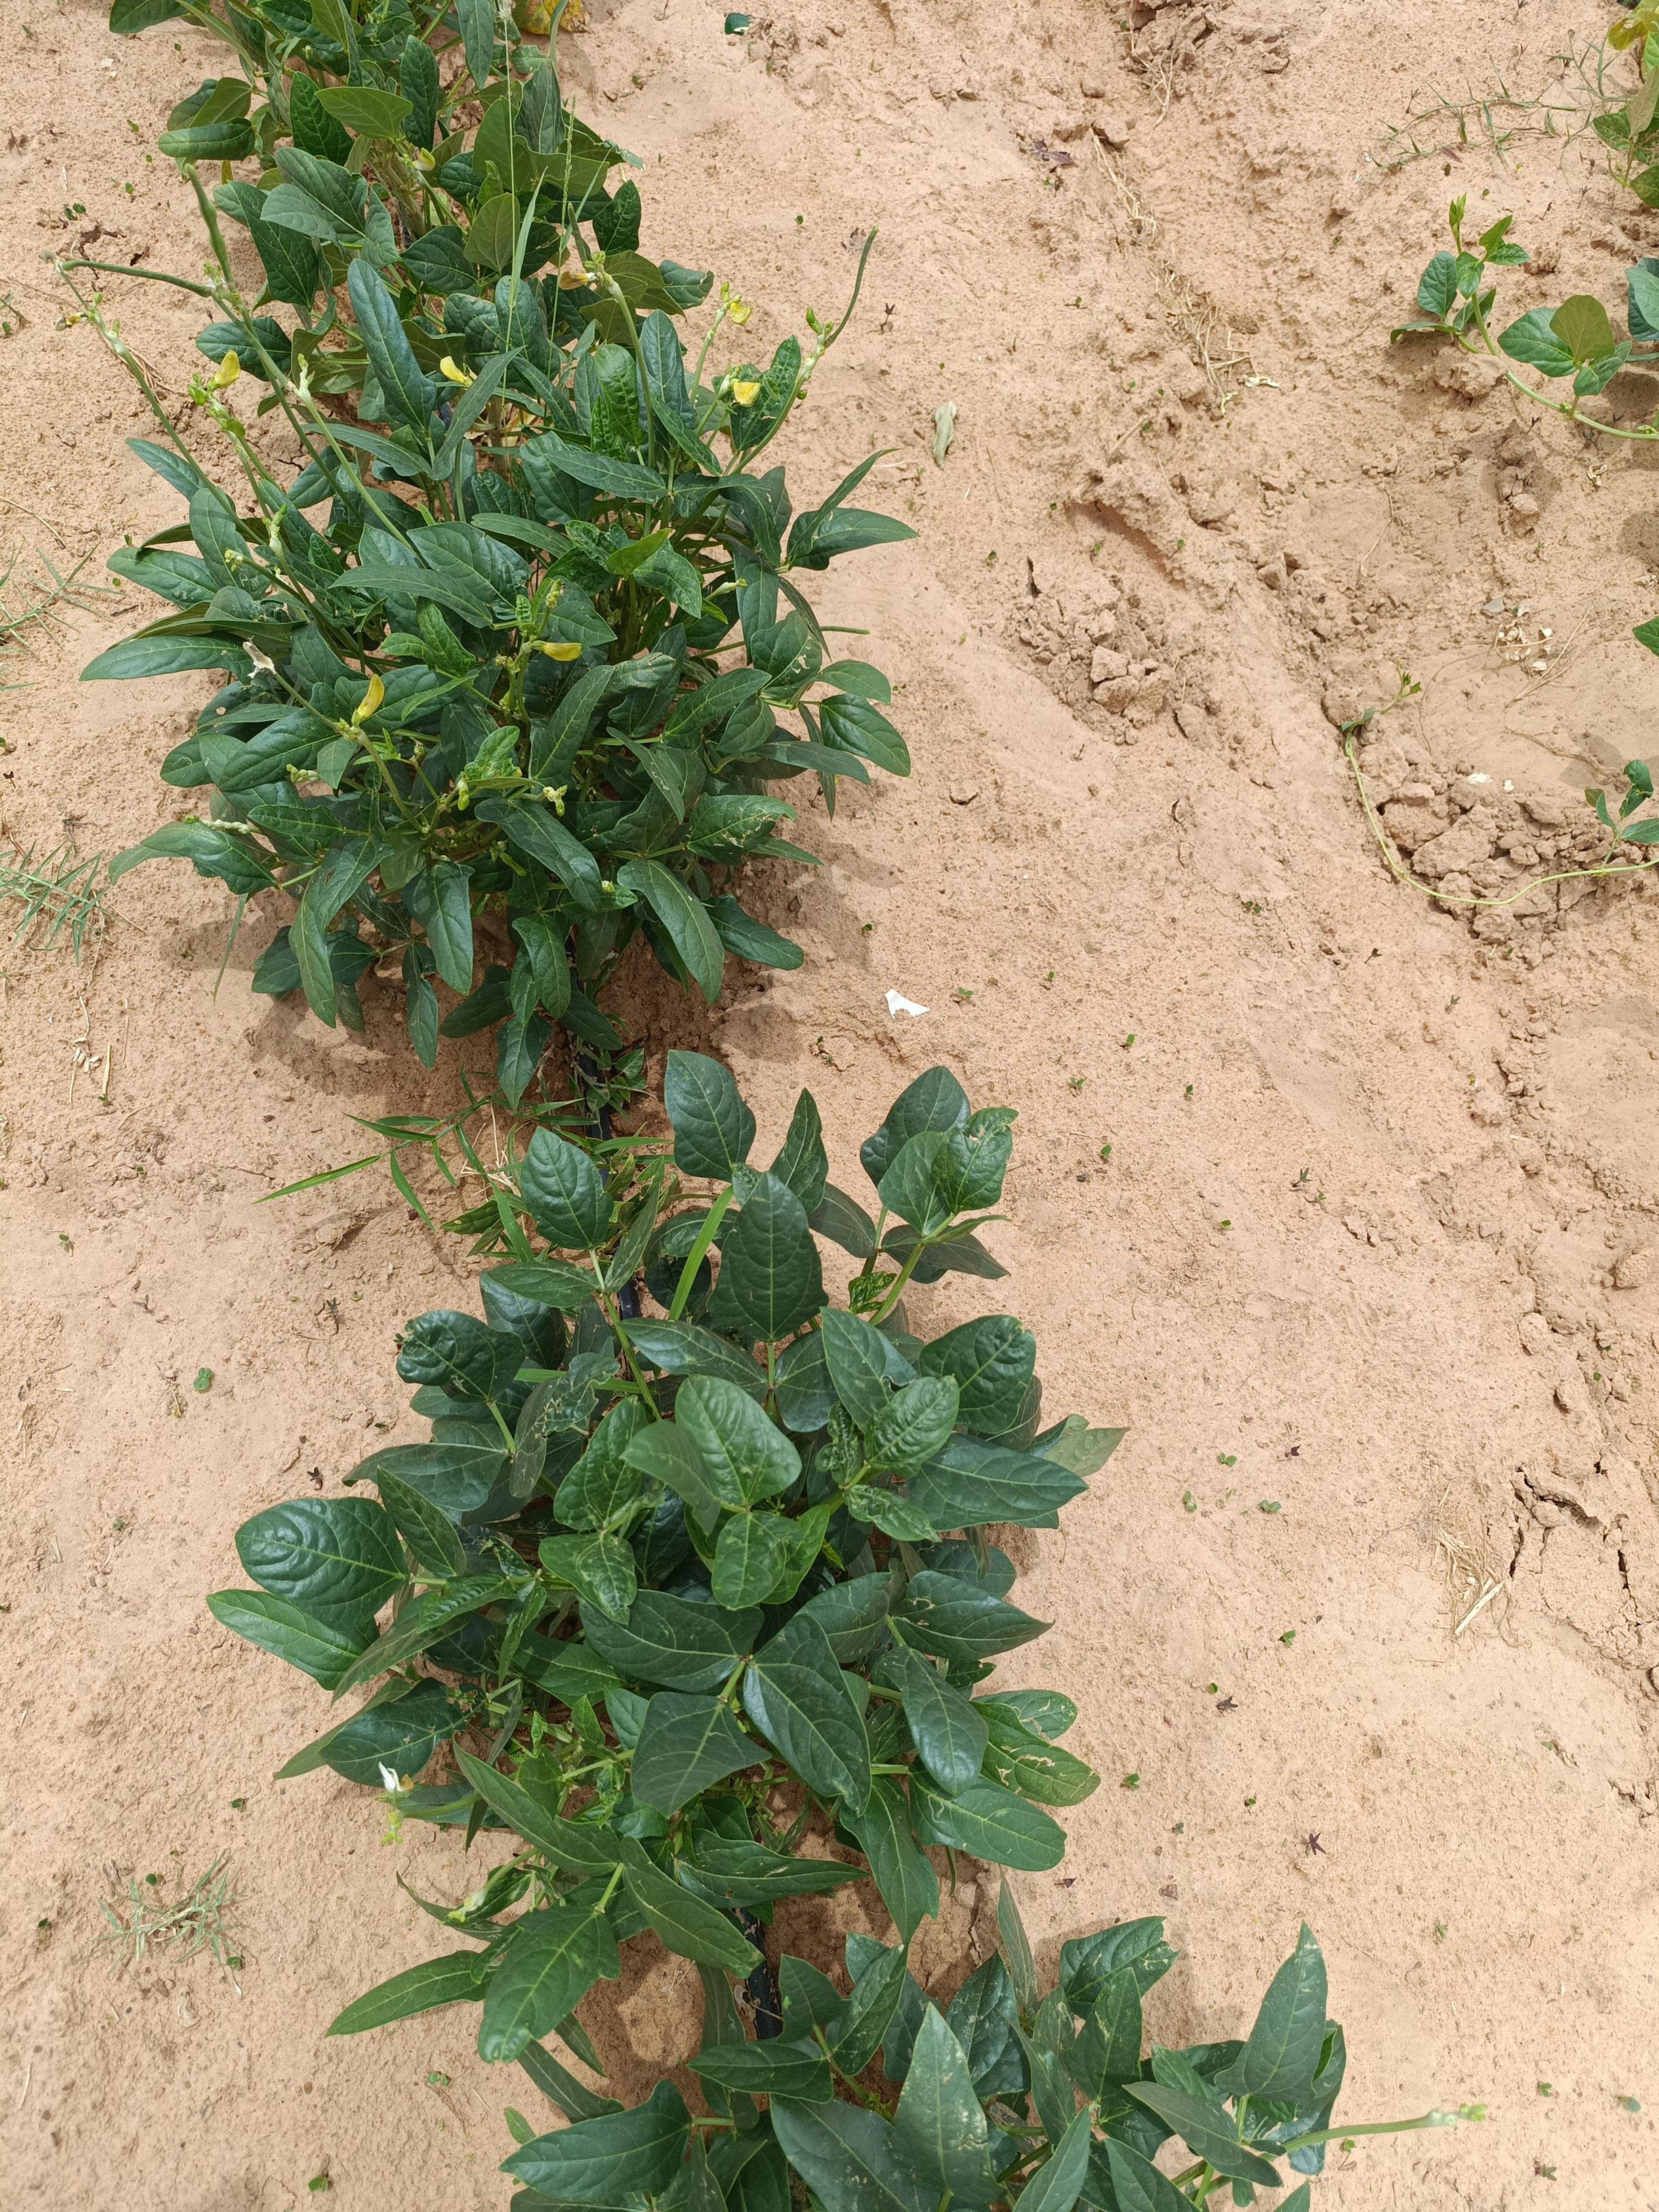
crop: cowpea
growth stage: flowering
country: Nigeria
